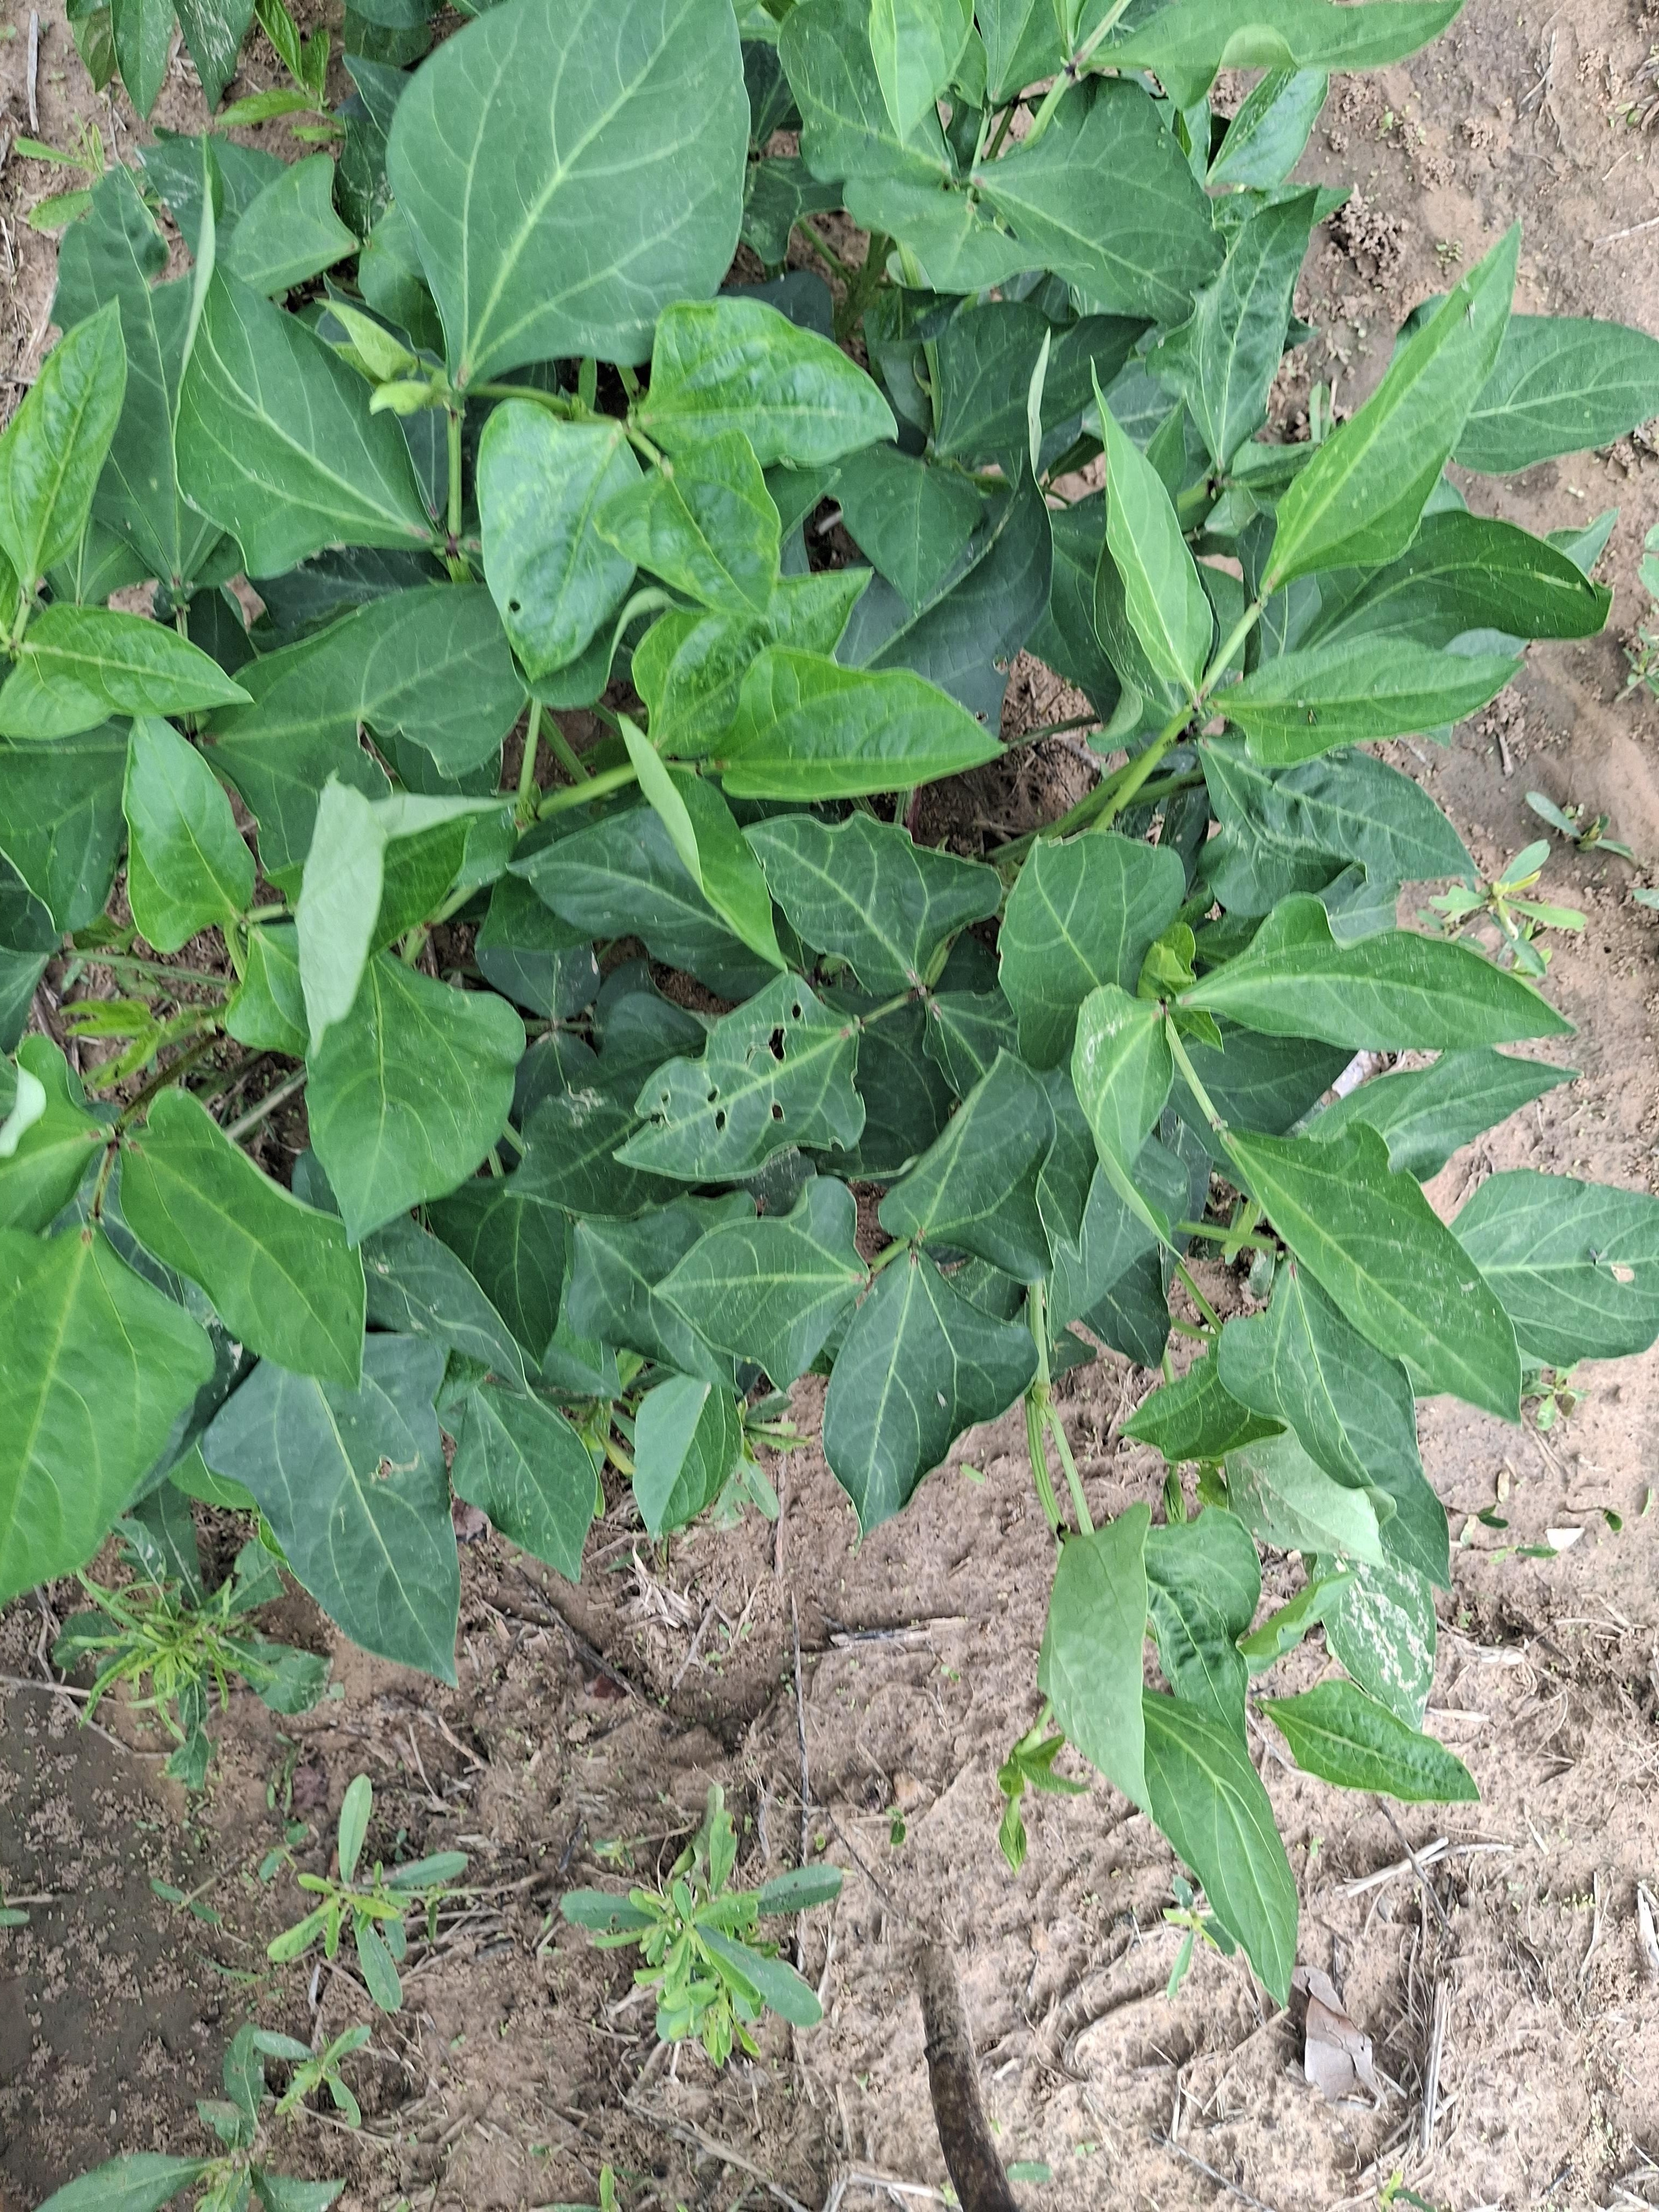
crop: cowpea
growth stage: vegetative
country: Nigeria
